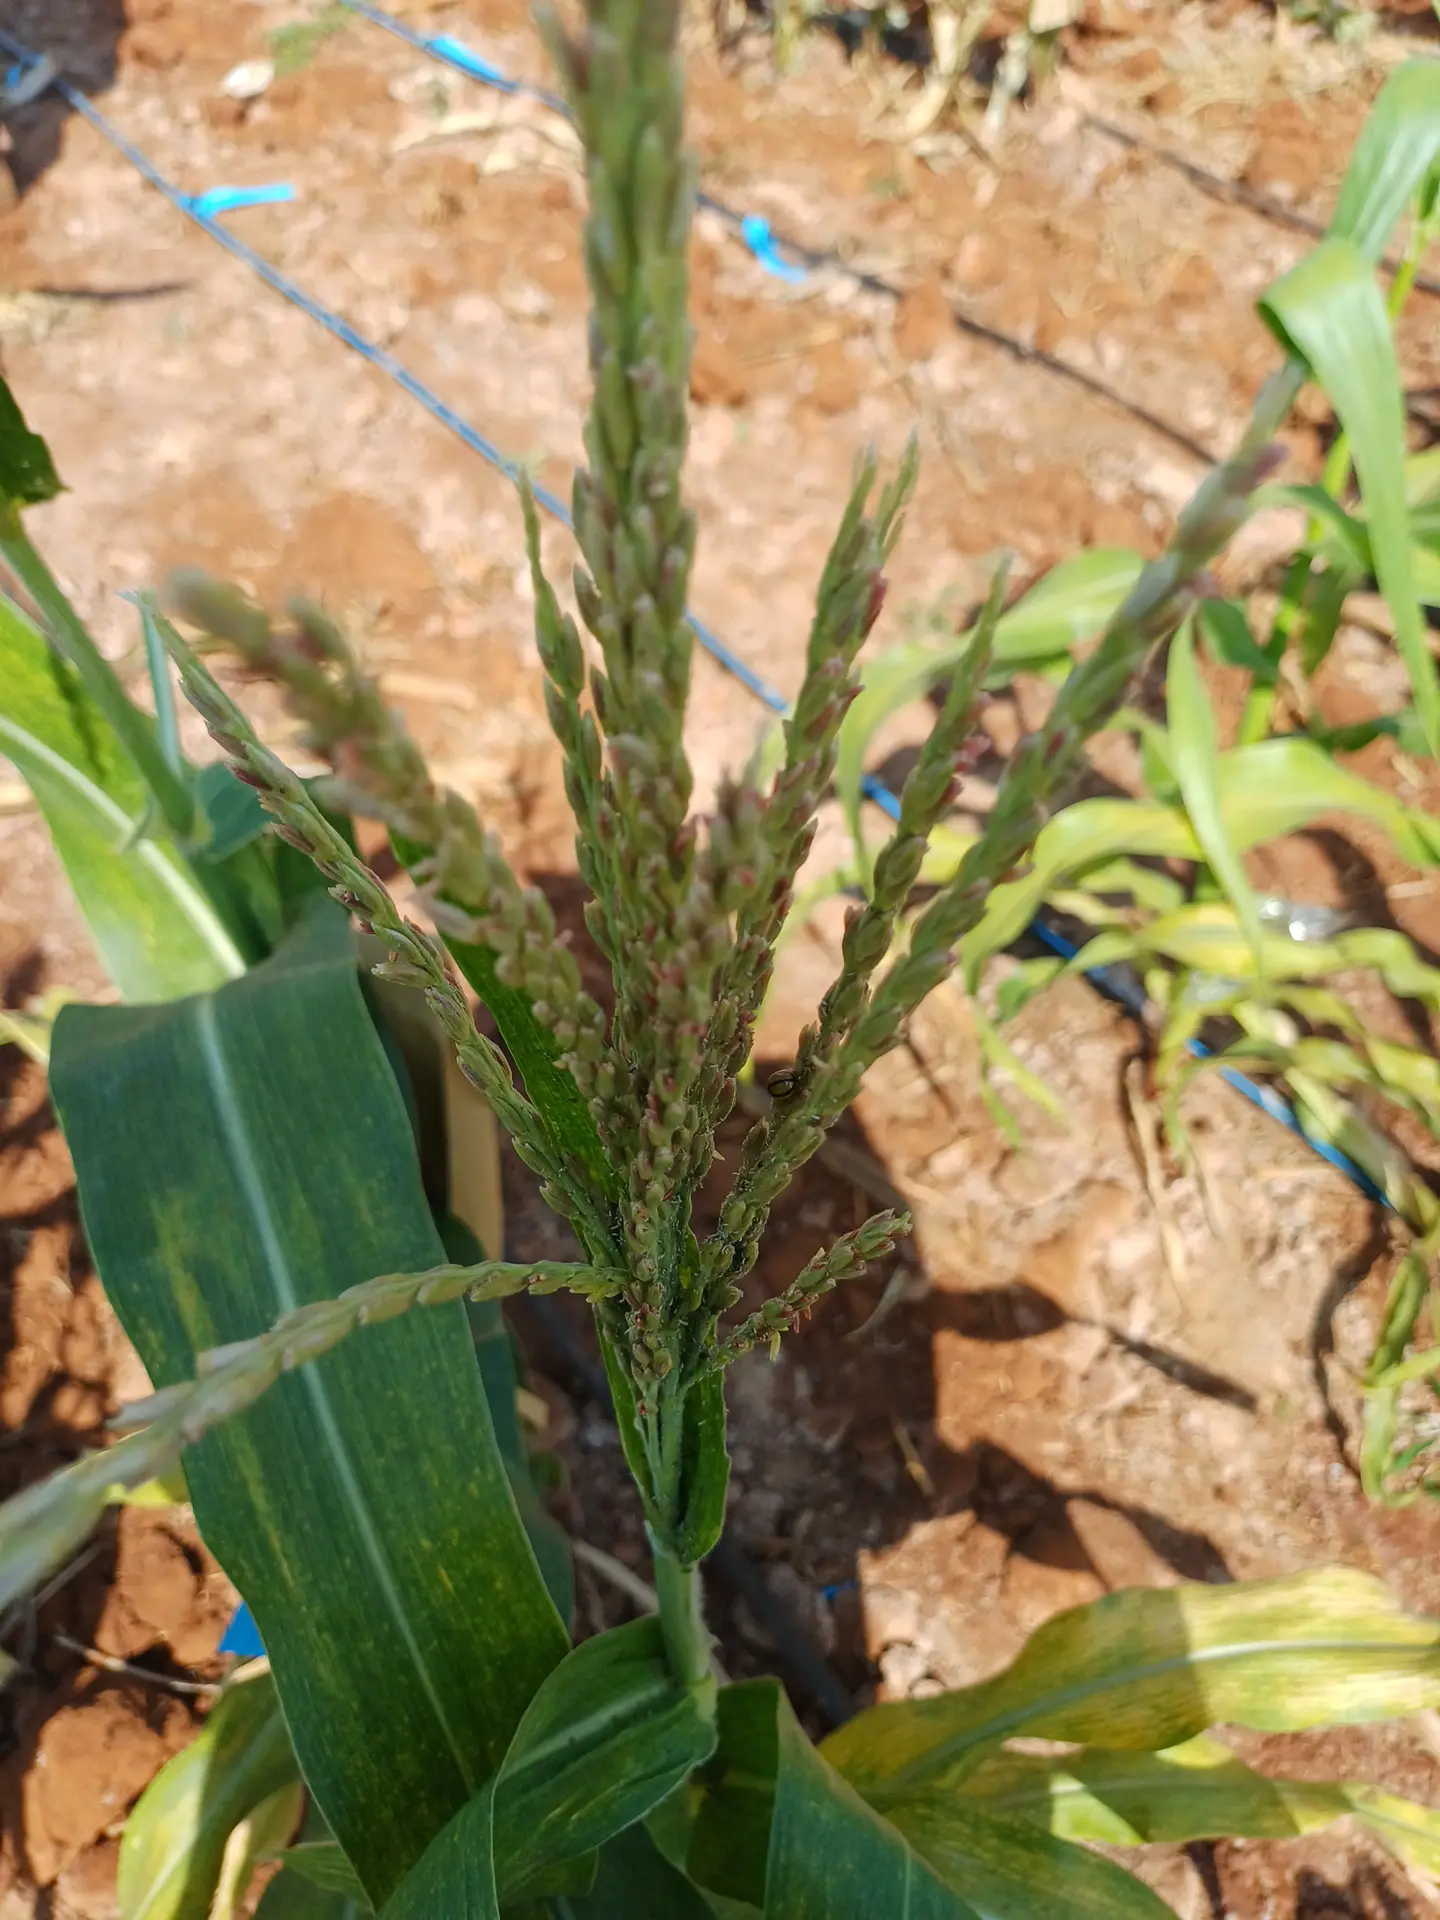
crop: maize
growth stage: flowering
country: Kenya
